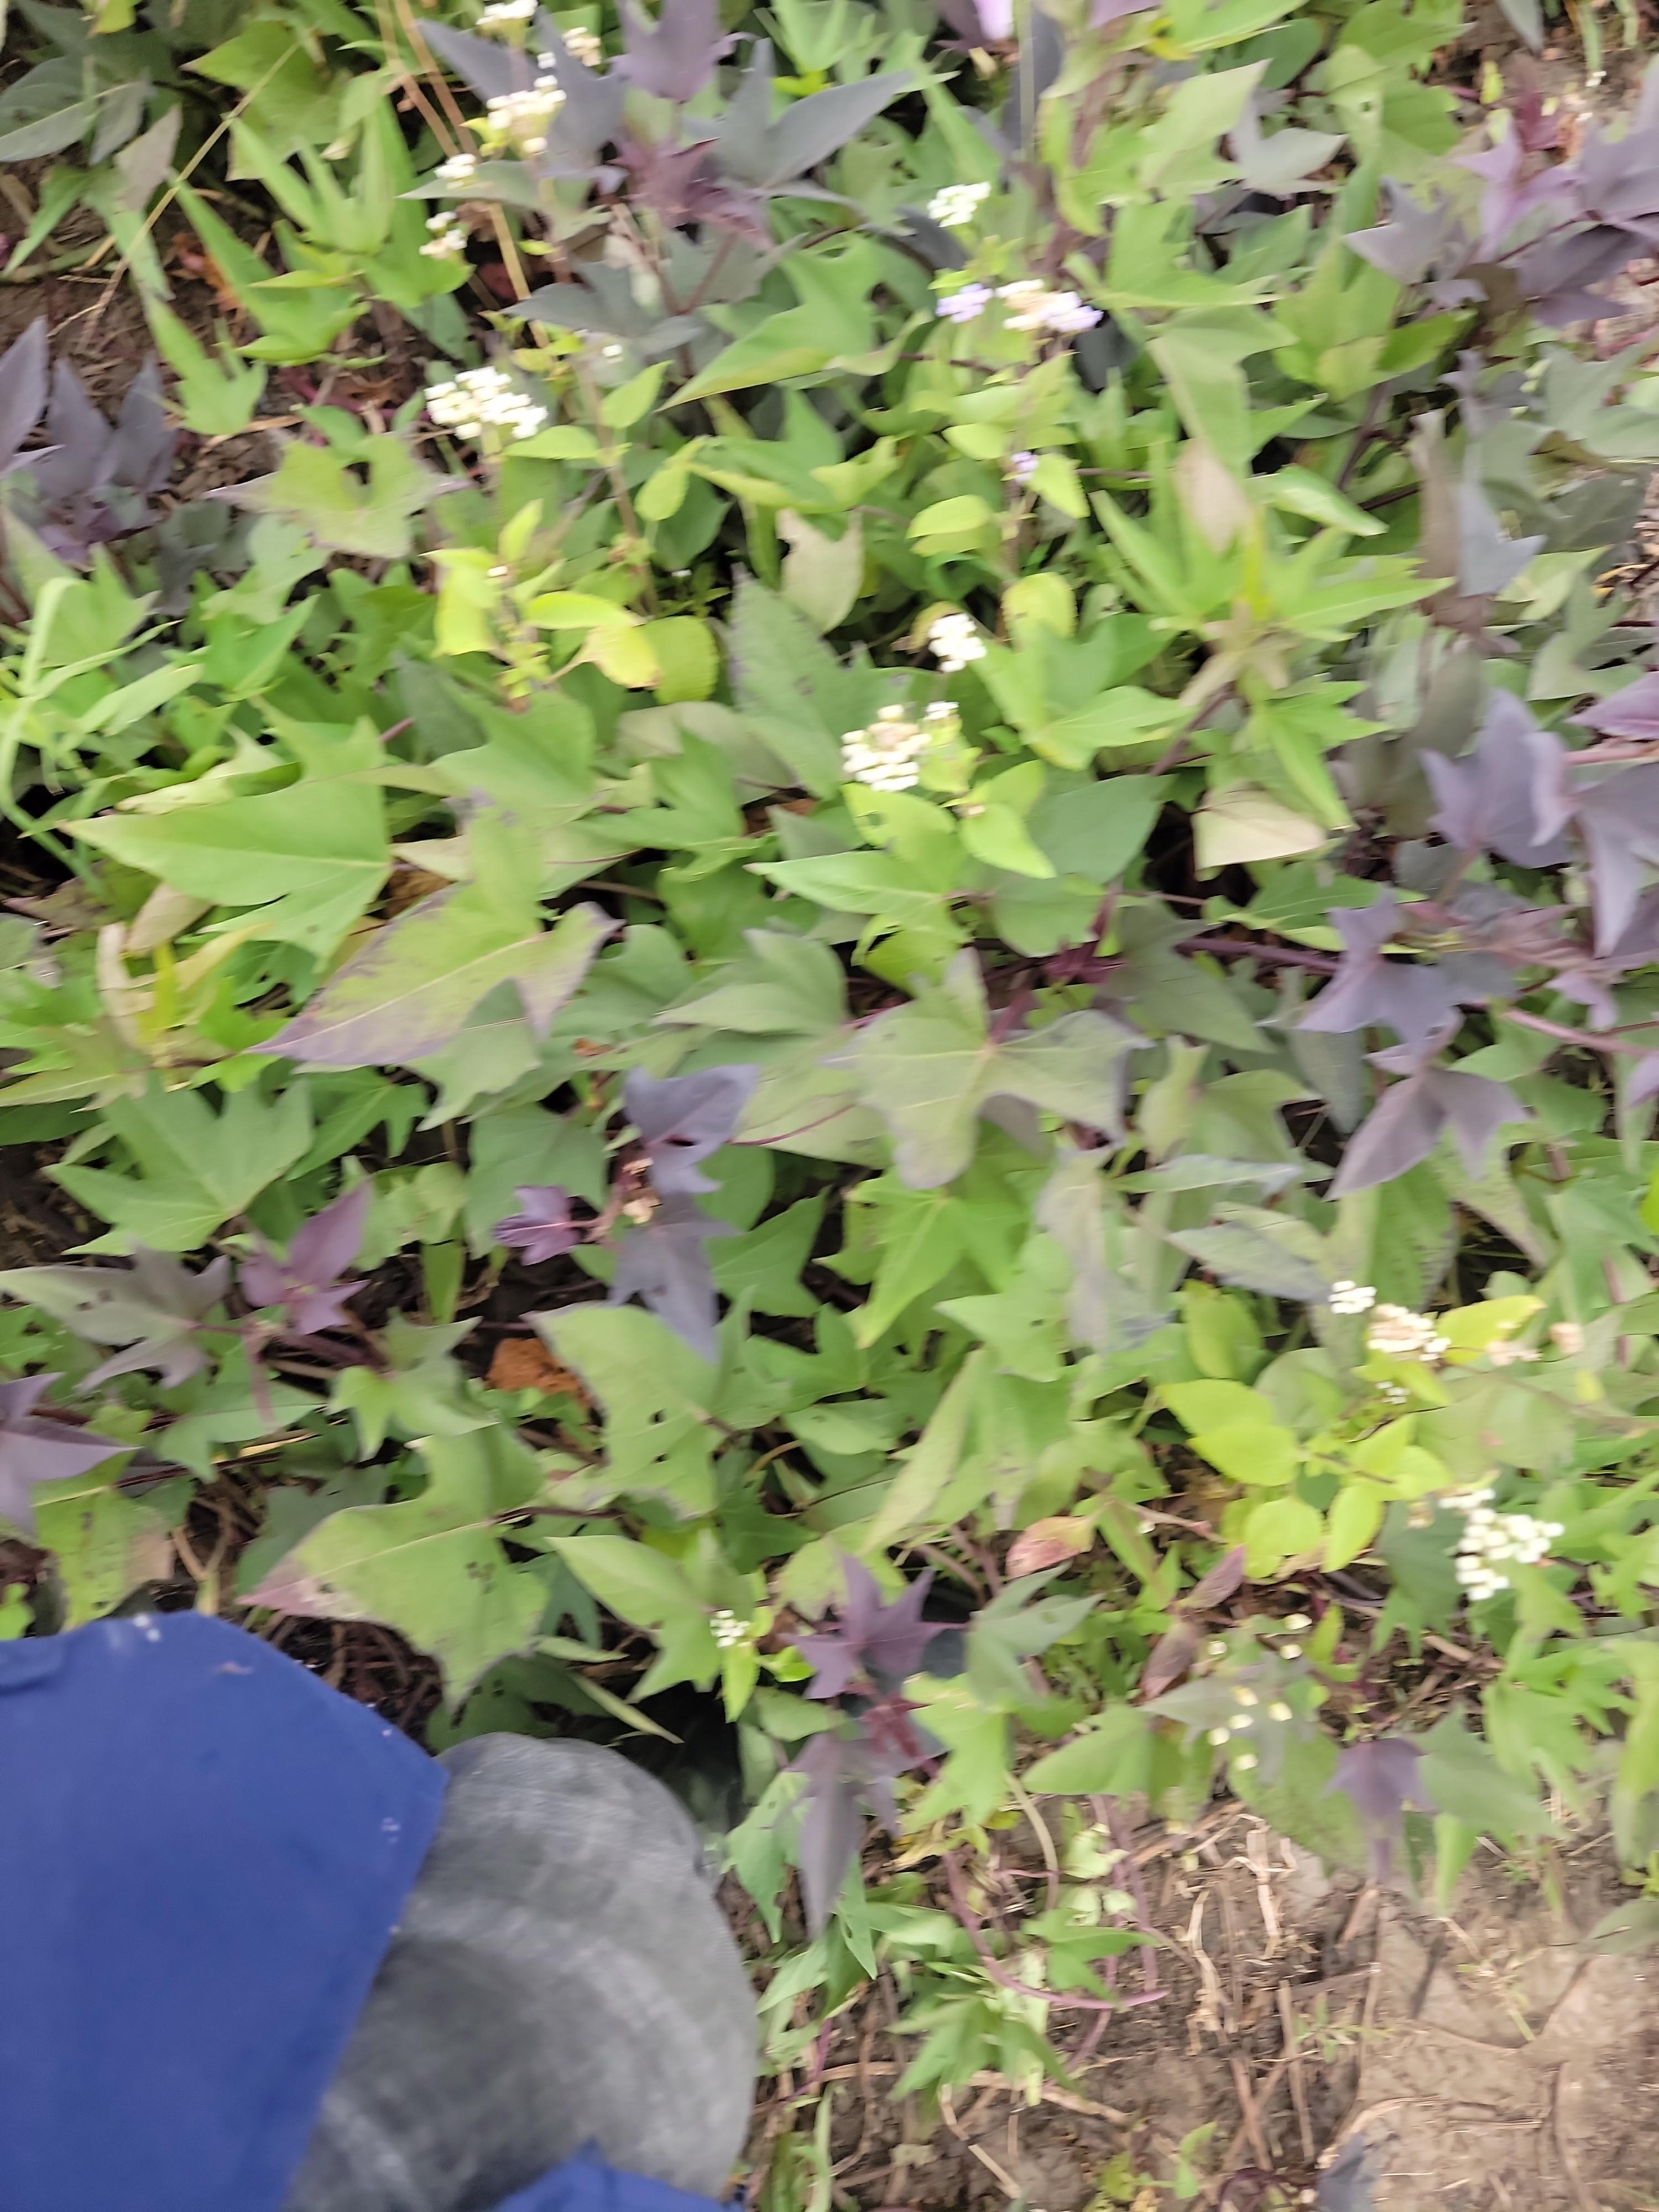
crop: sweet potato
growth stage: flowering
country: Tanzania
